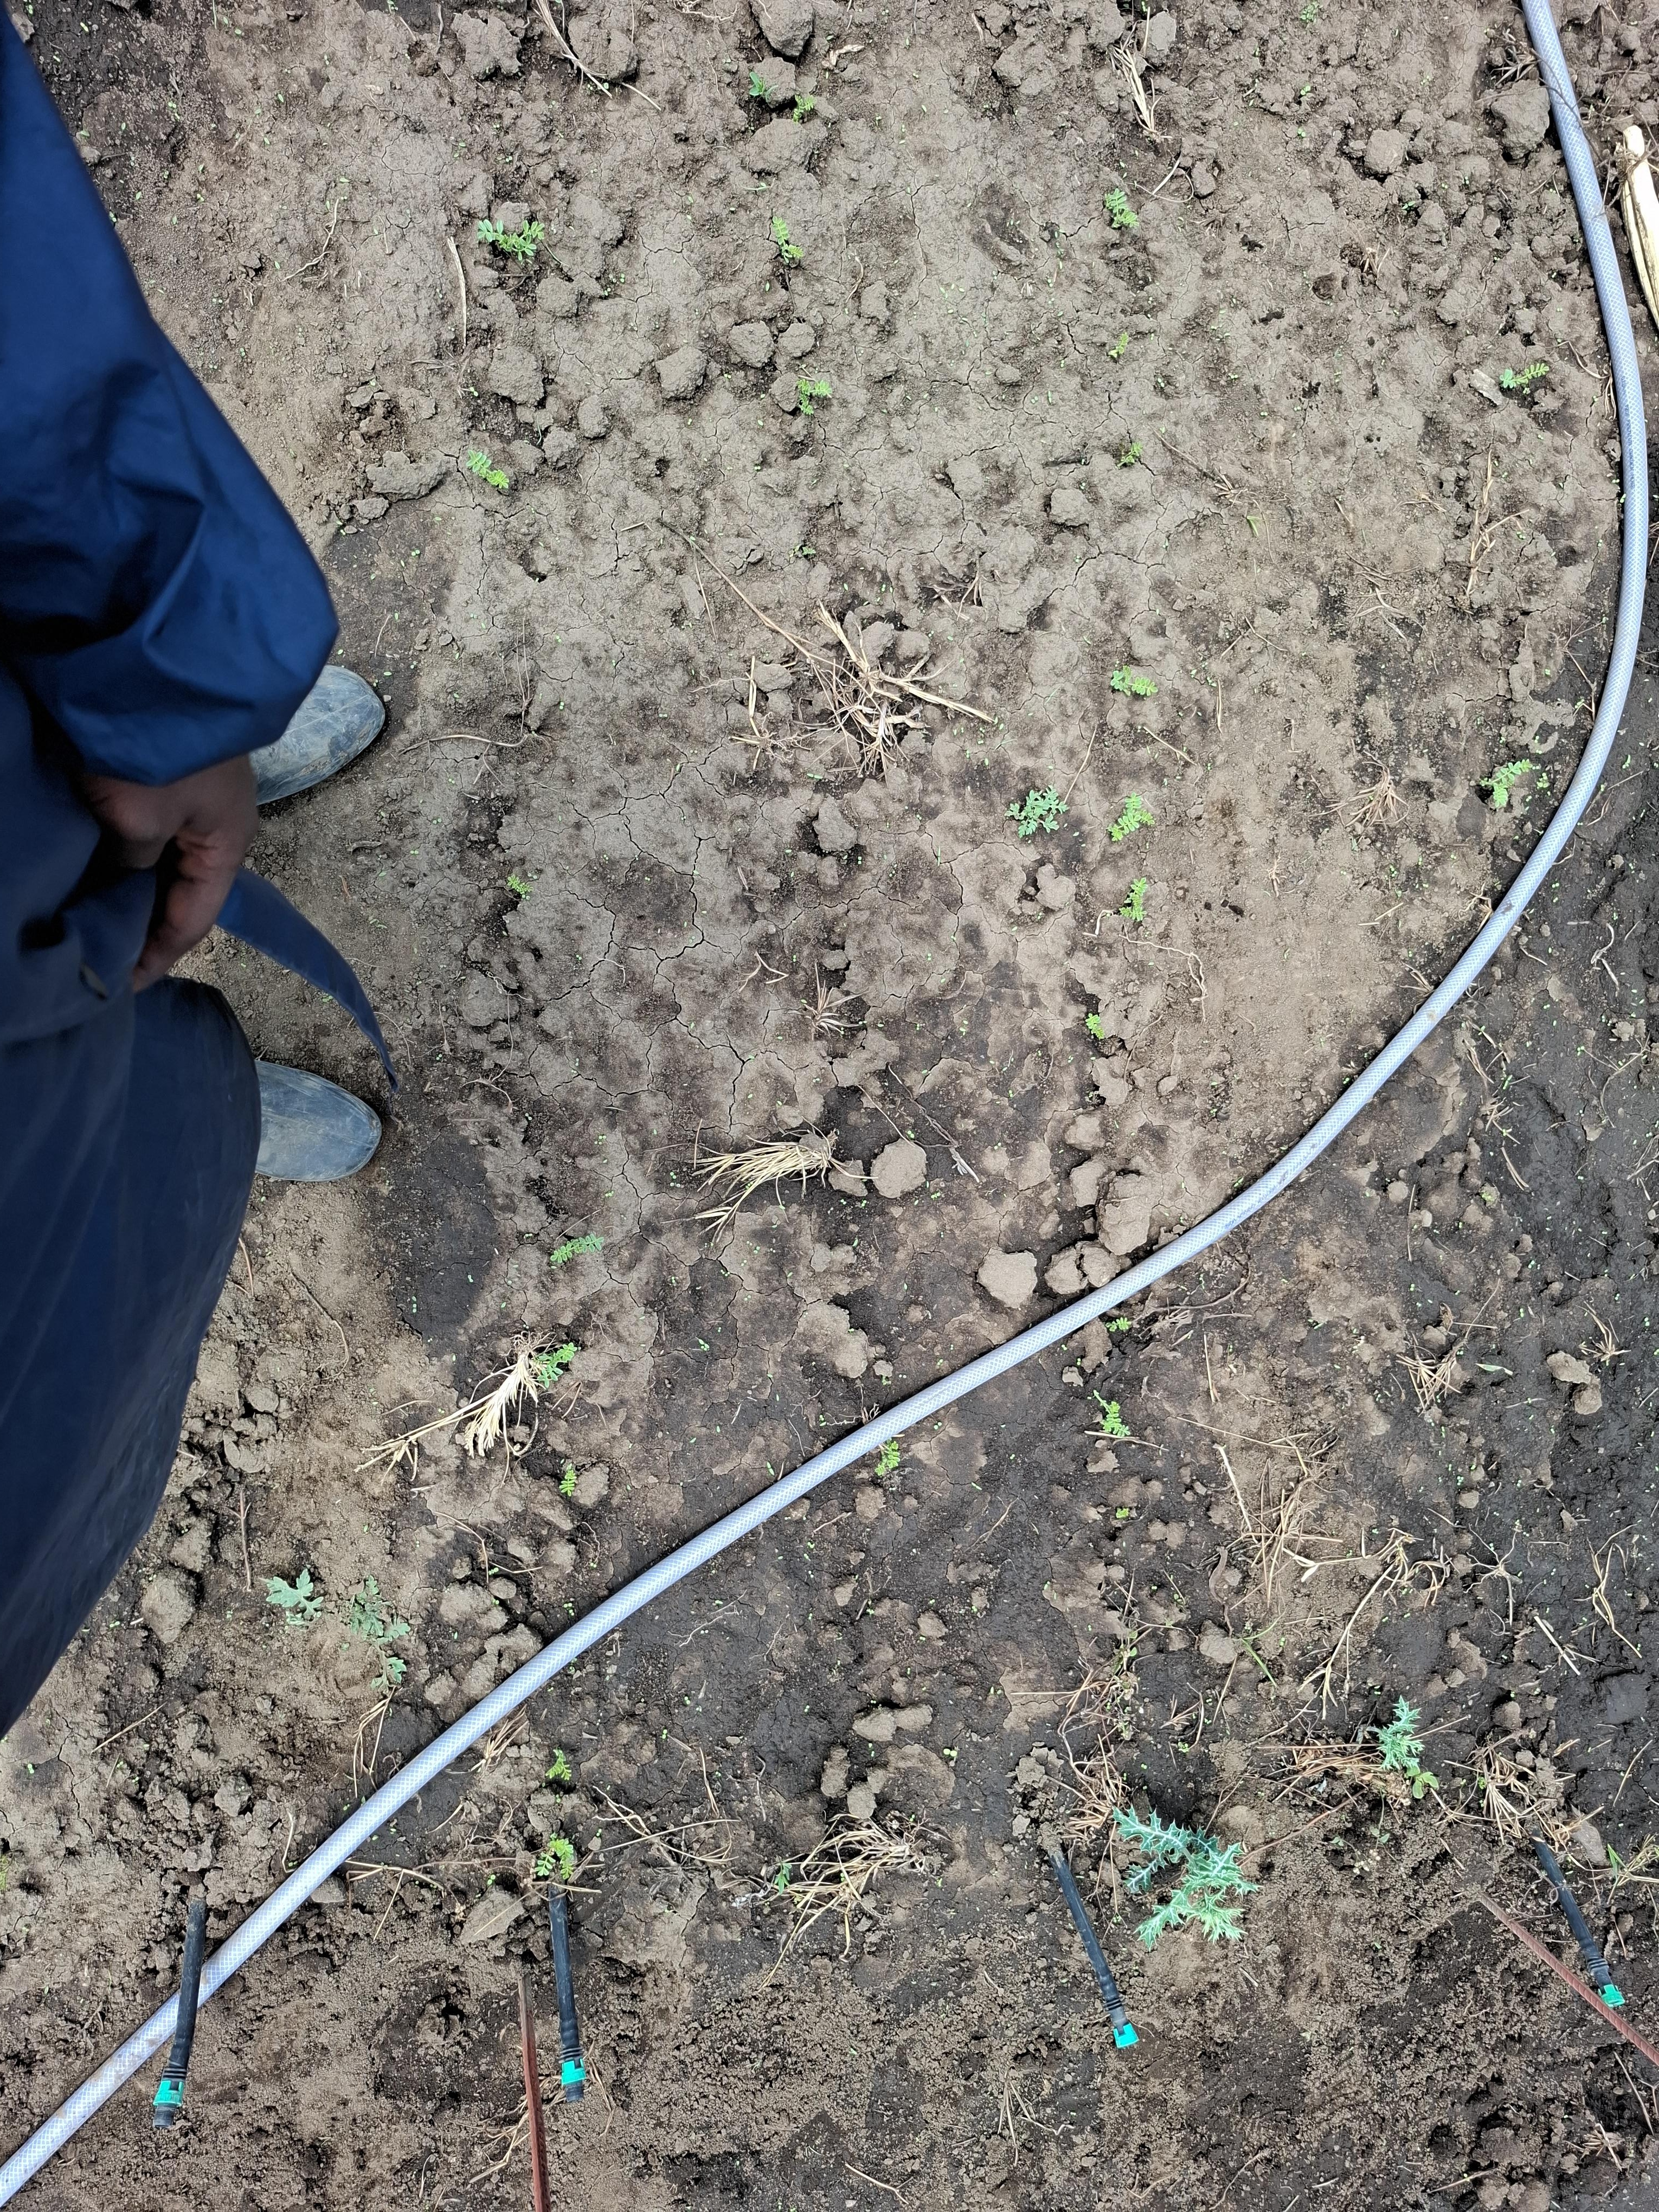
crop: chickpea
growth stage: emergence
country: Tanzania
